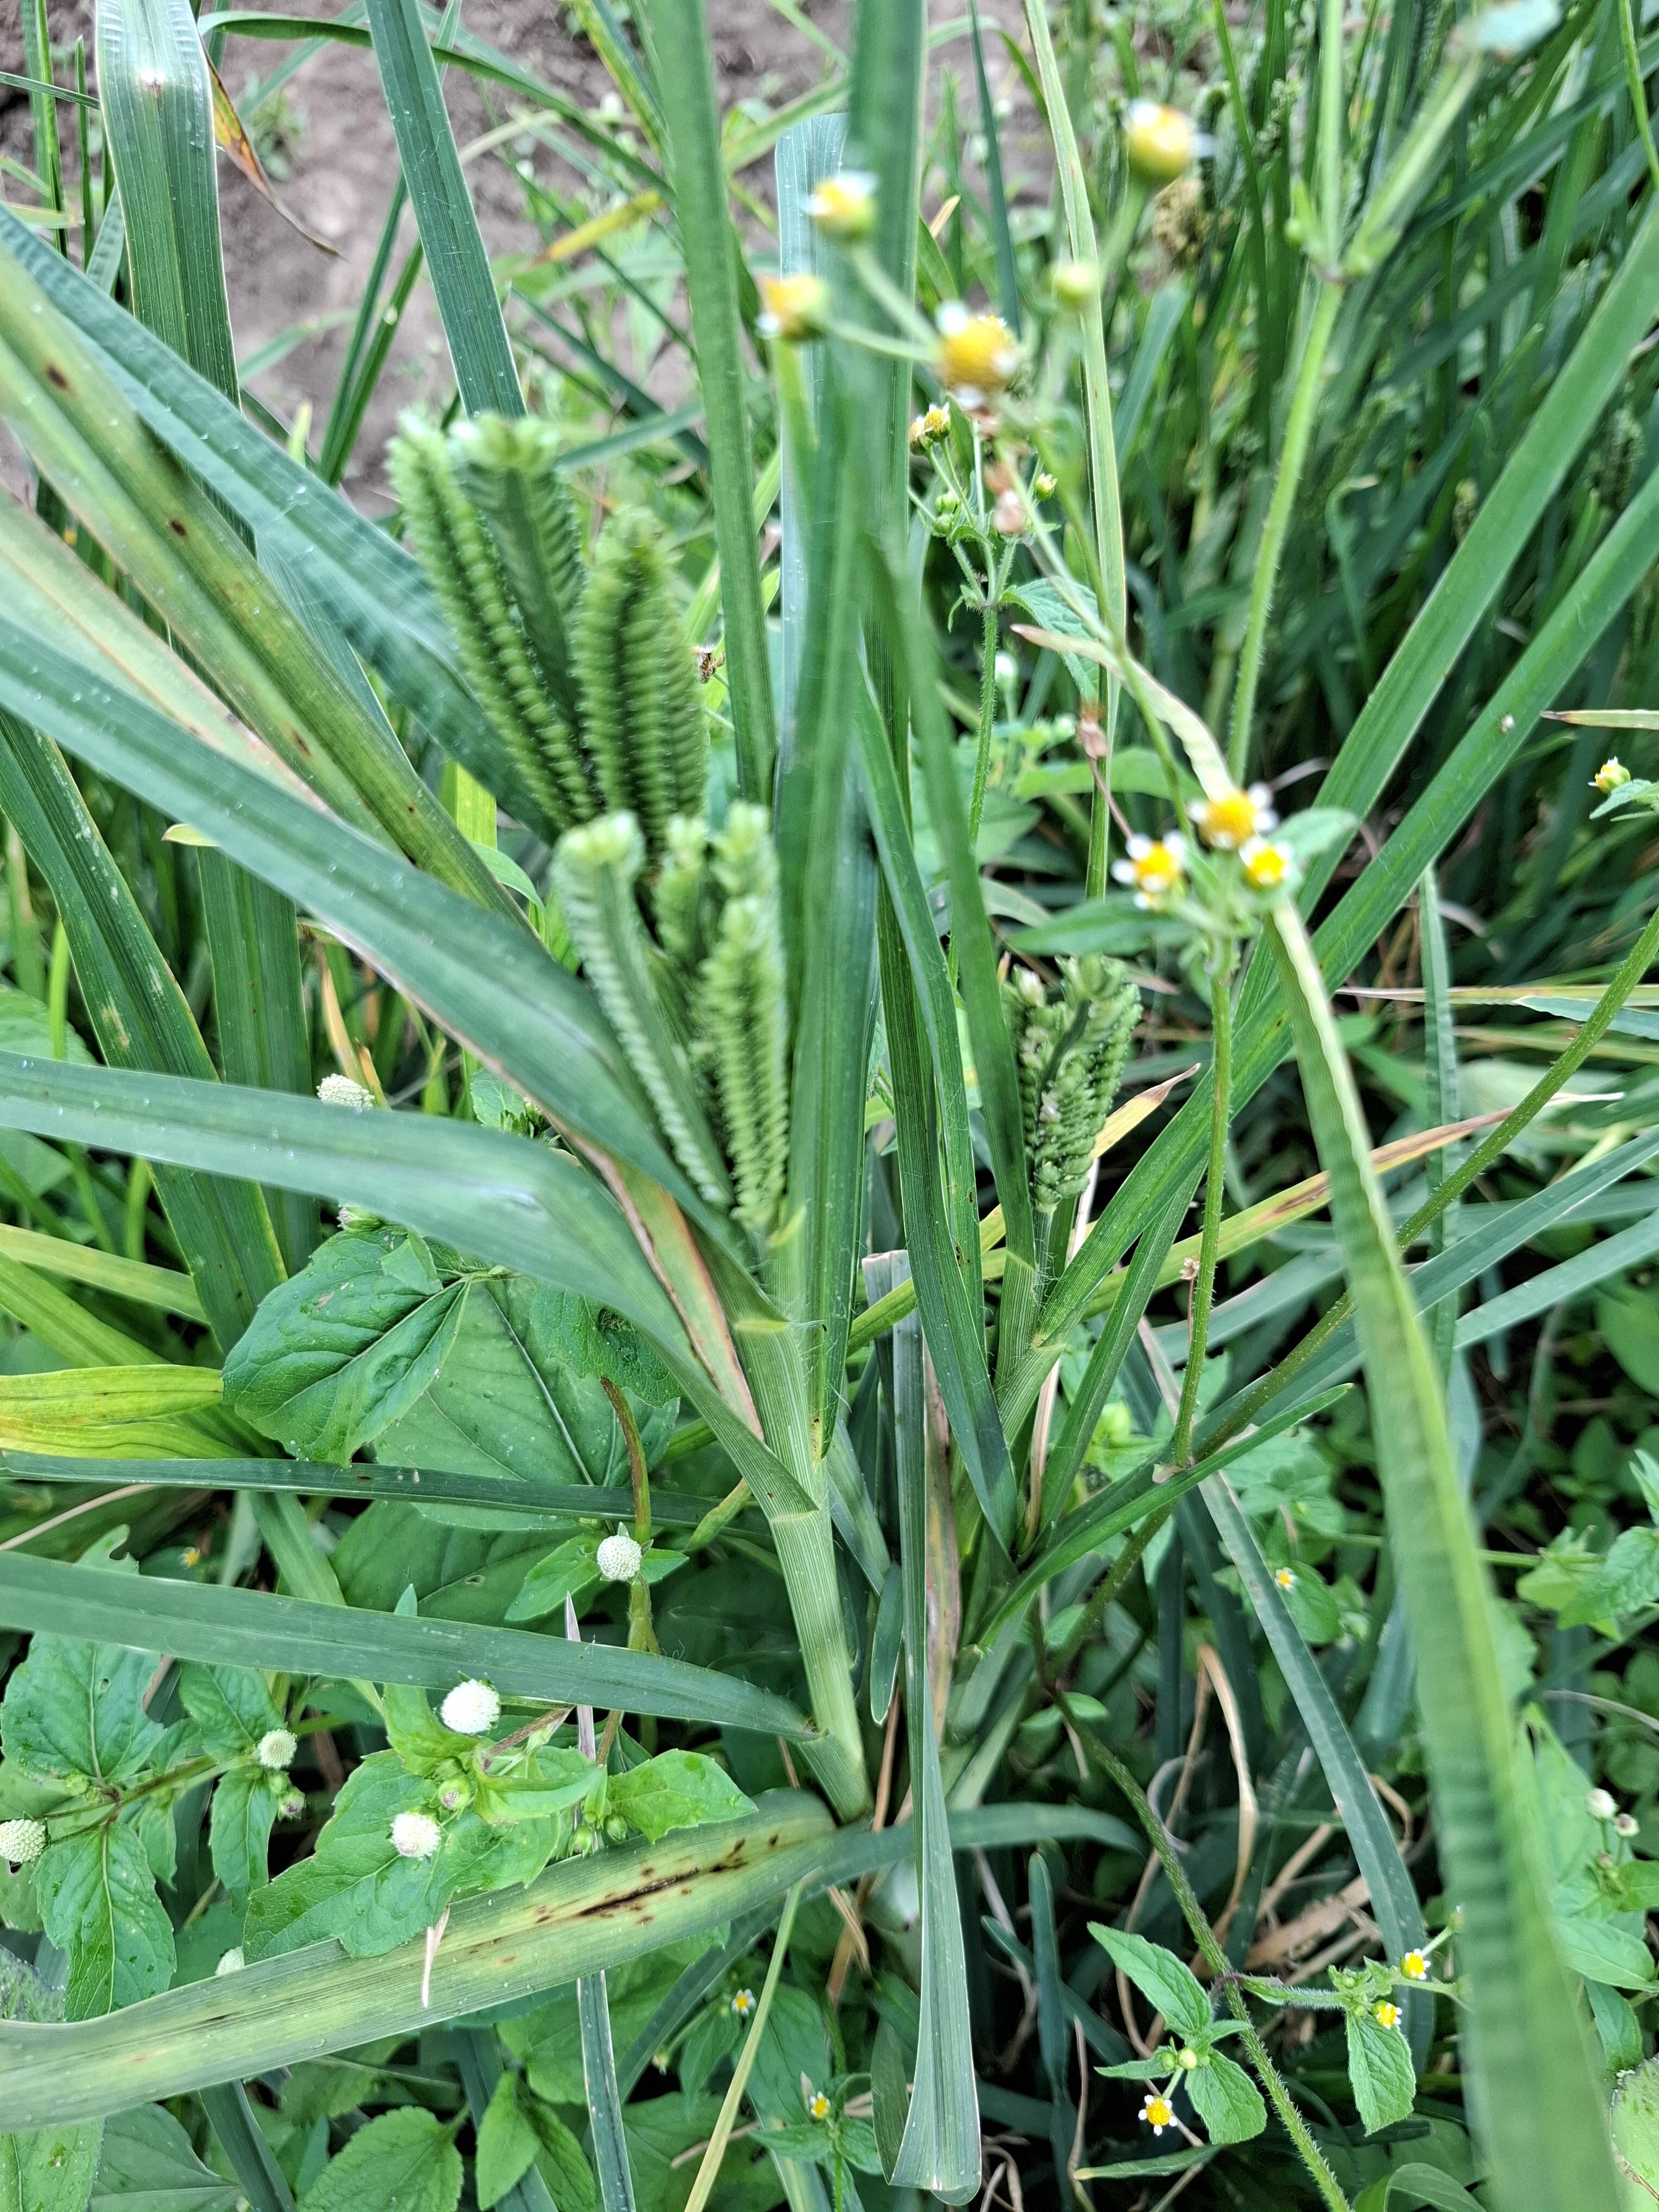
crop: sorghum
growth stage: harvest maturity
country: Tanzania
